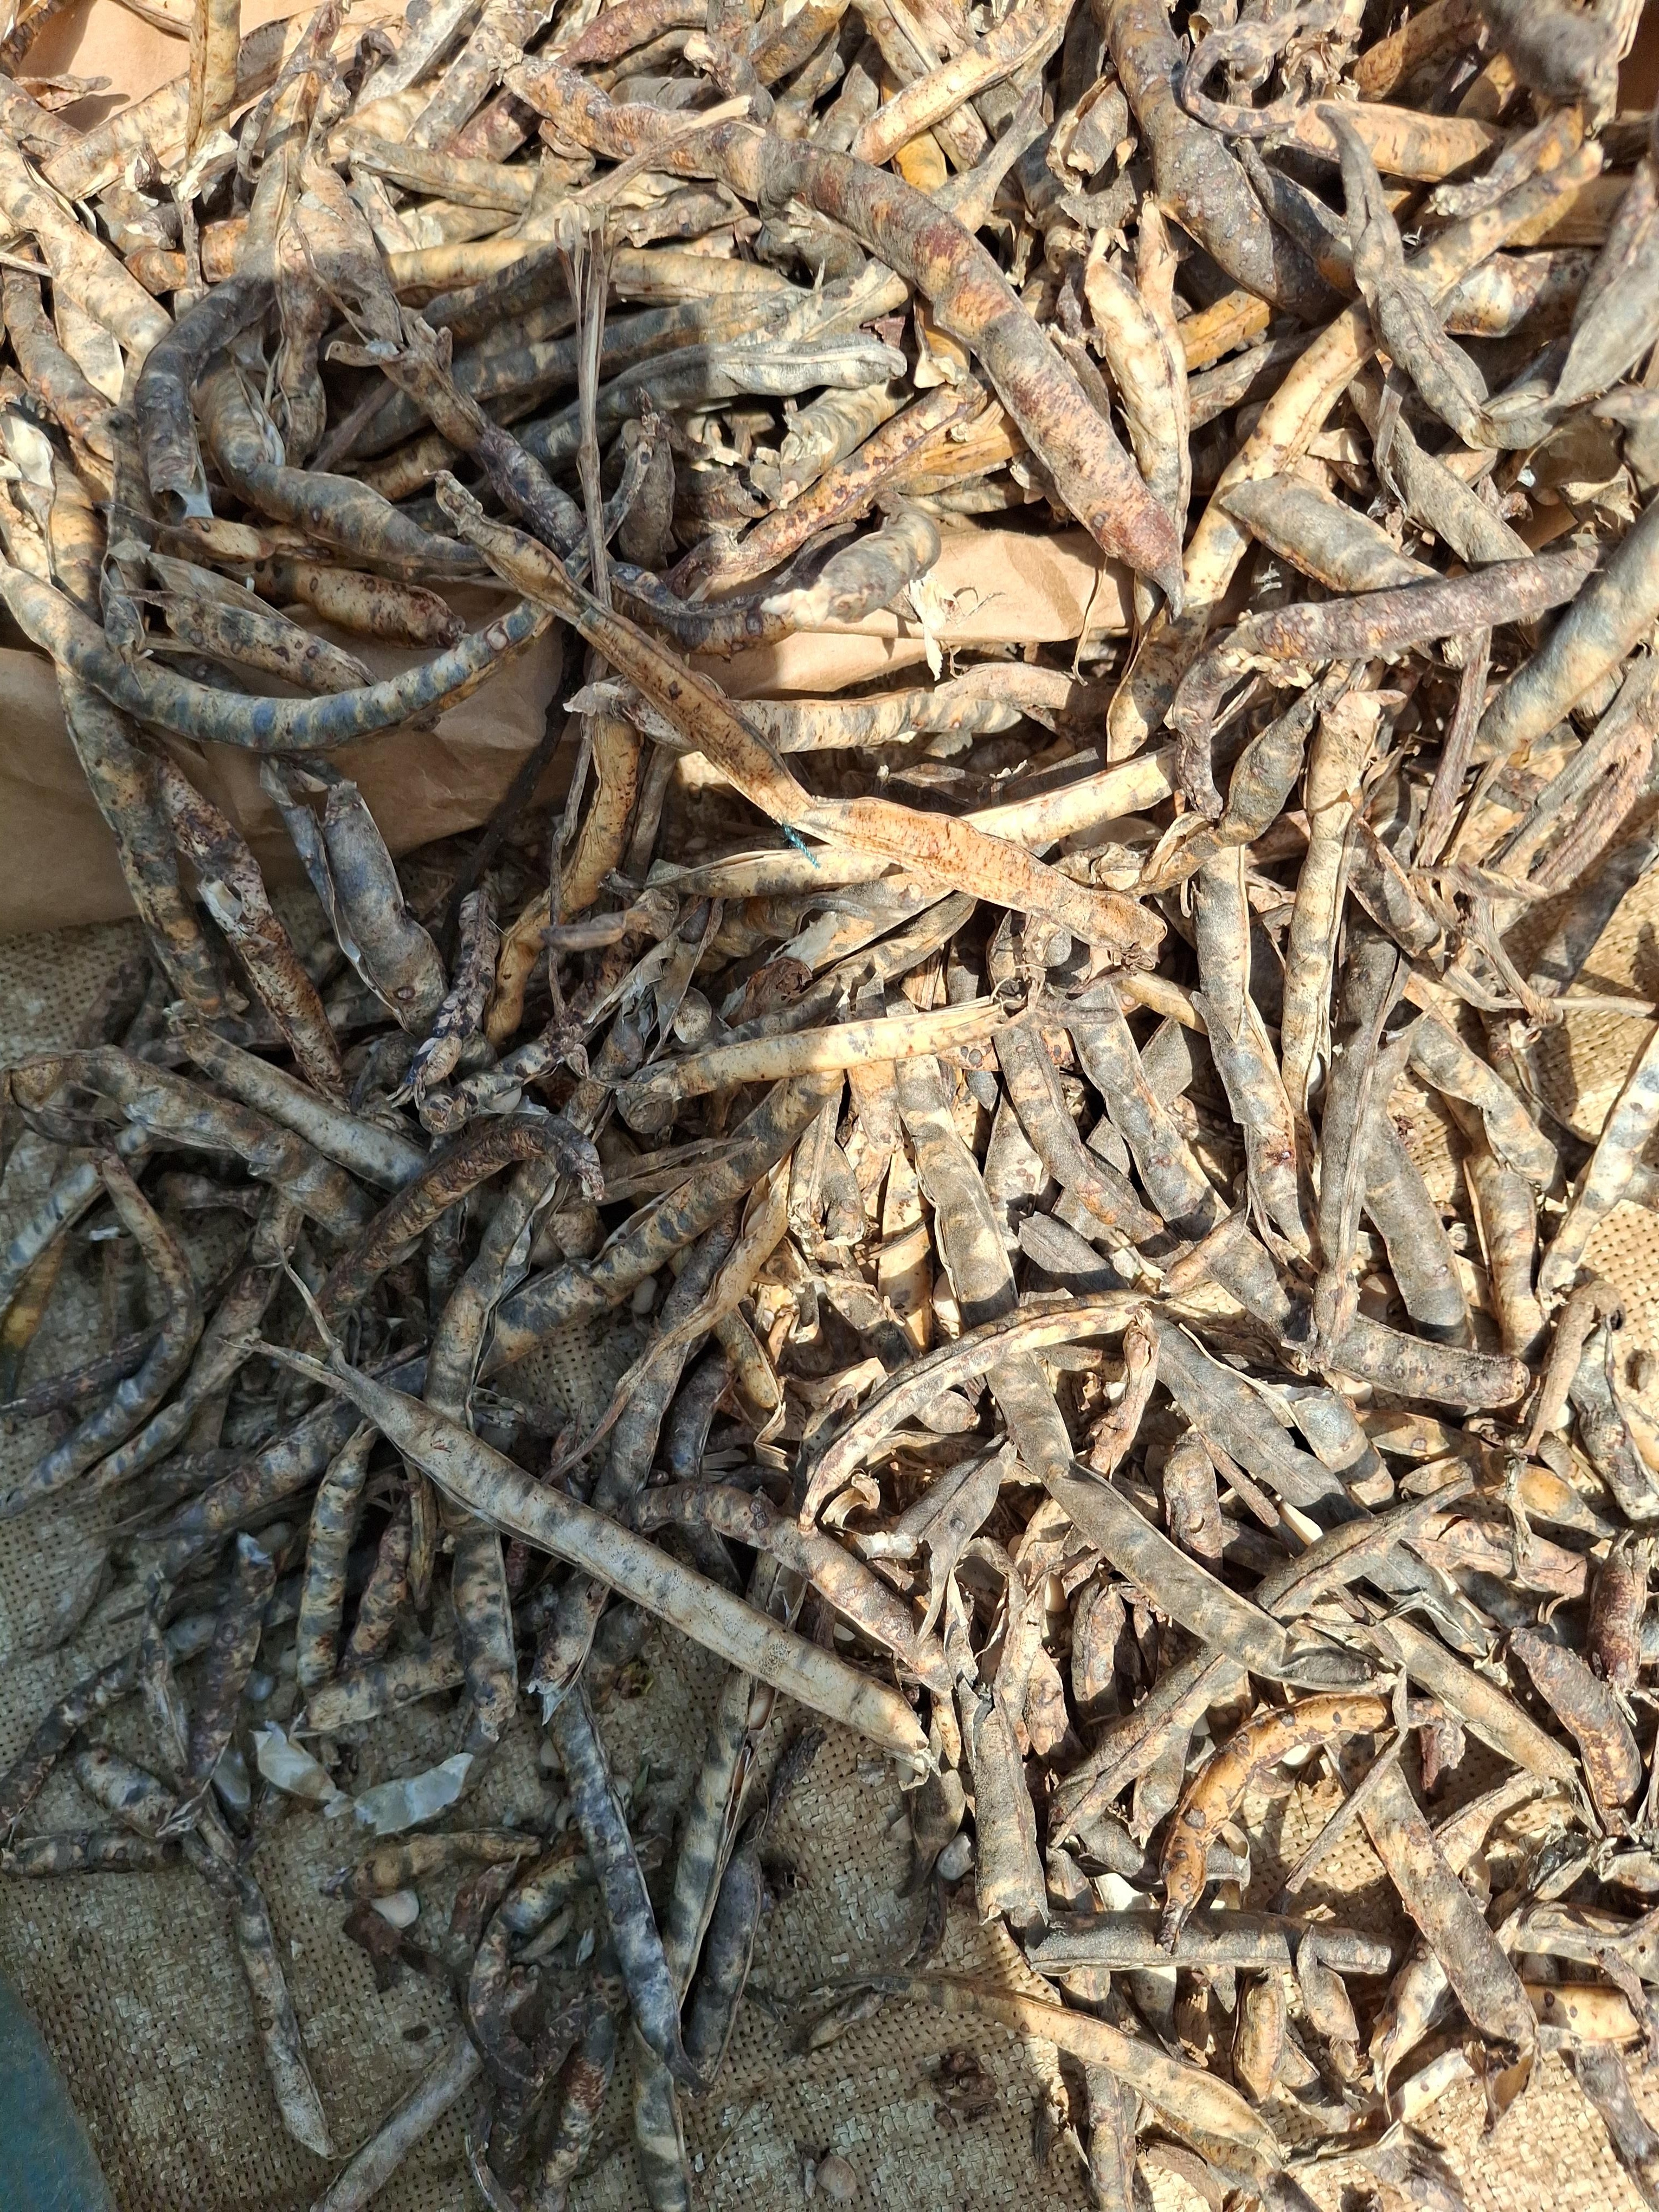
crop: cowpea
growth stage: harvest
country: Nigeria
